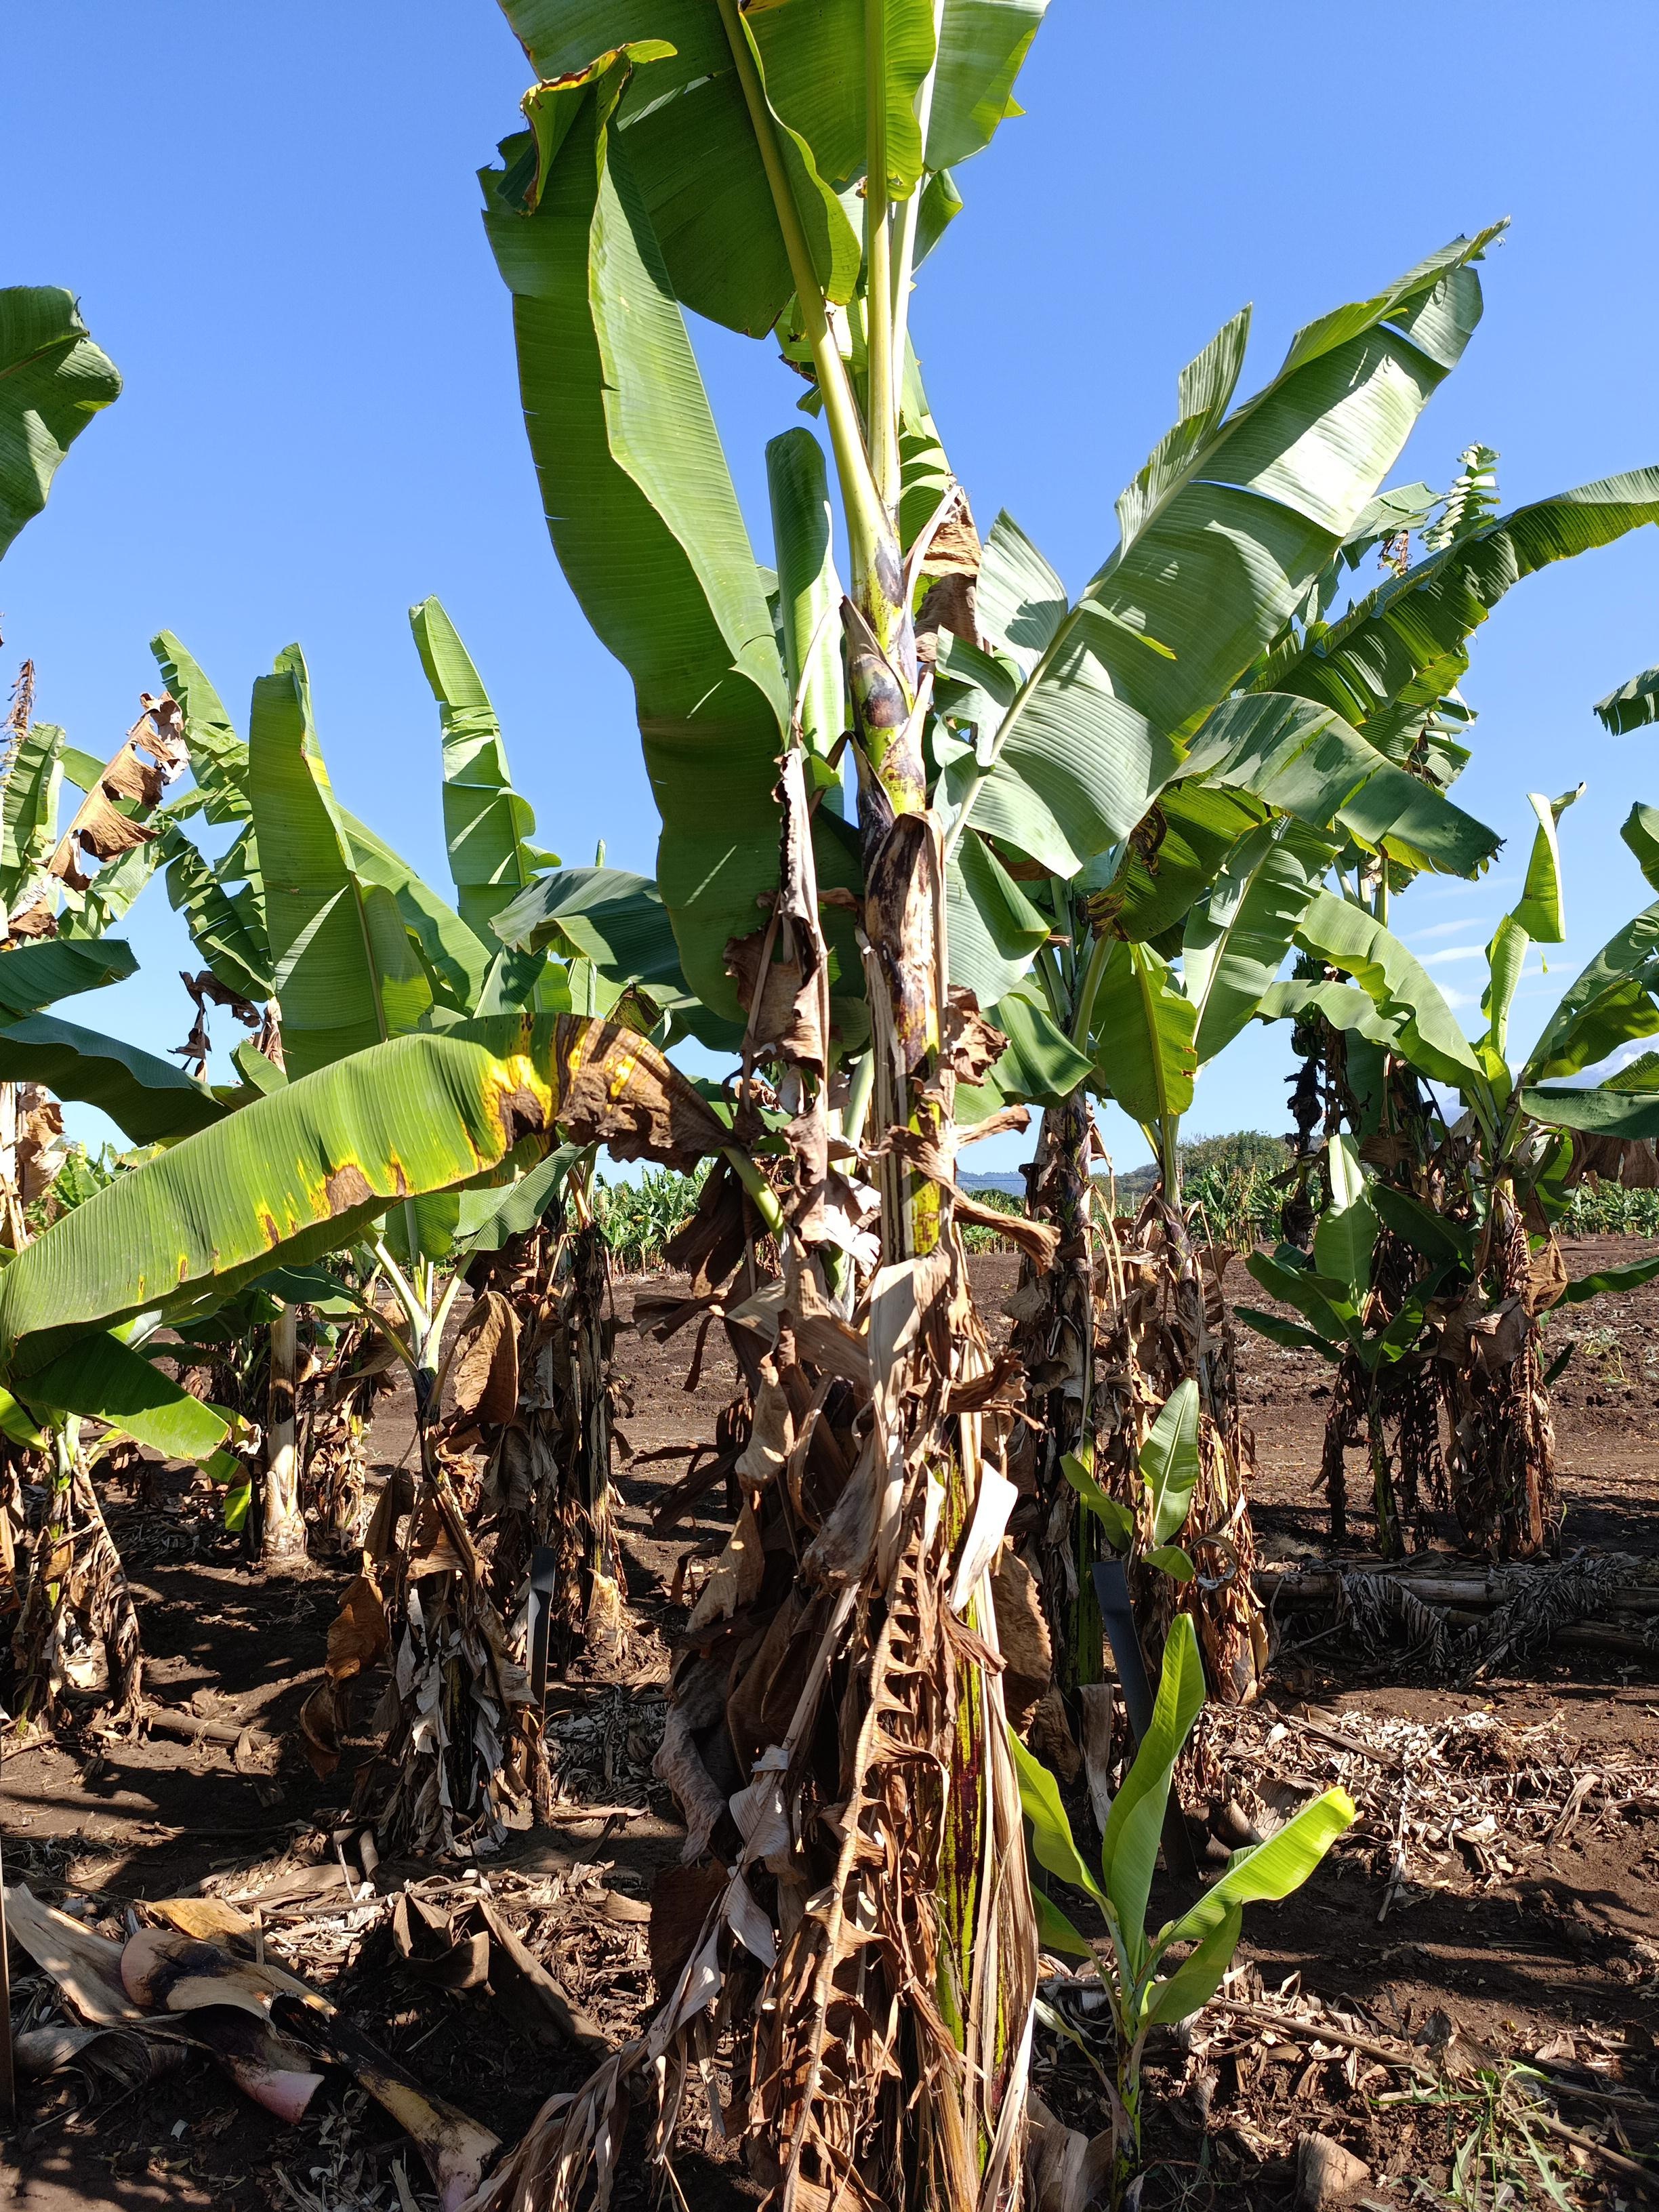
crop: banana
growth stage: vegetative
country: Tanzania
